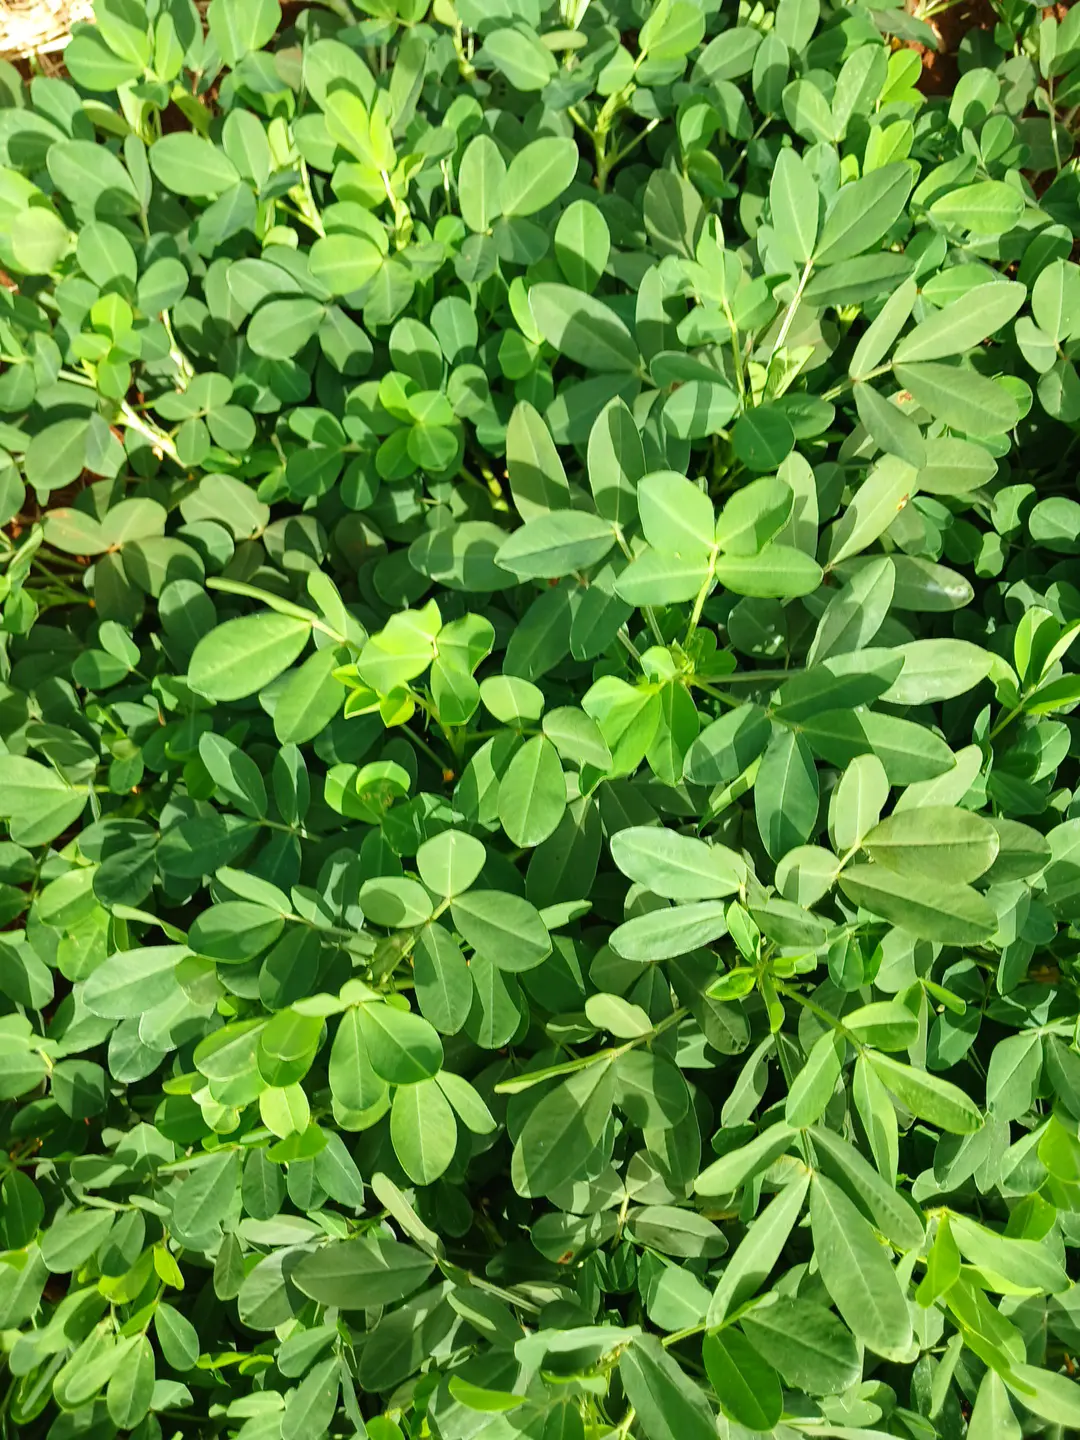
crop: groundnut
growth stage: flowering
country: Kenya
